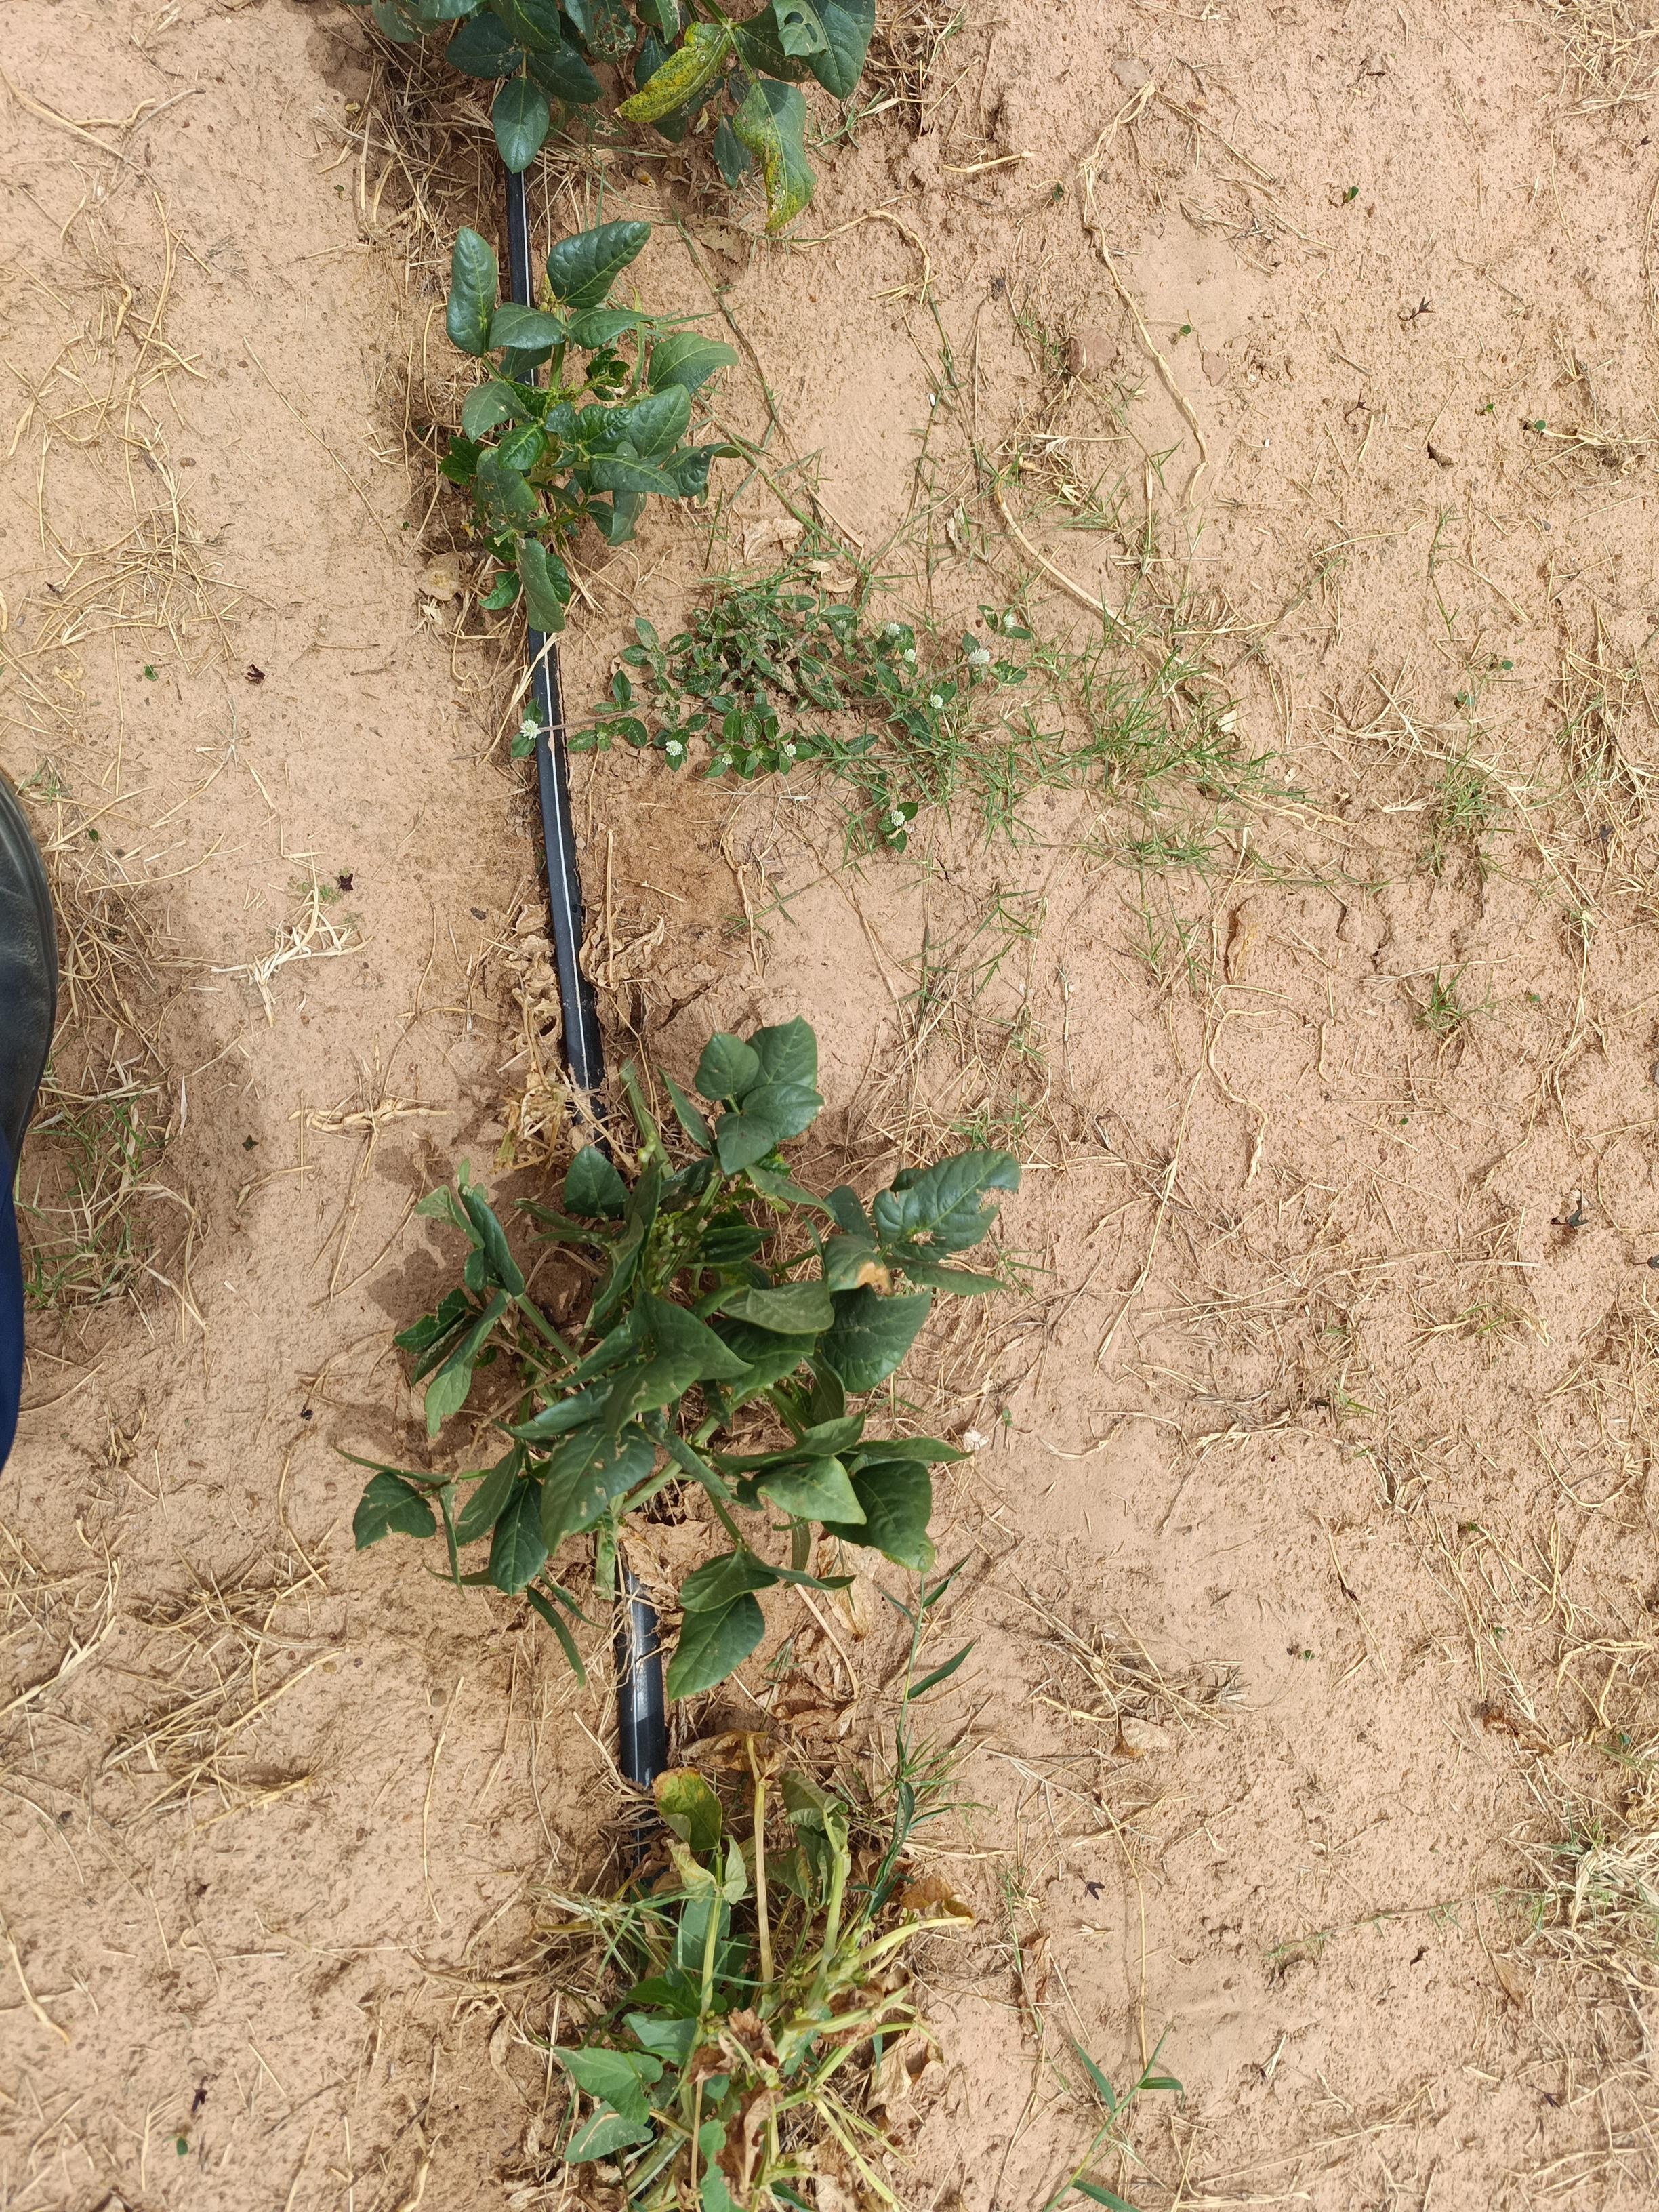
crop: cowpea
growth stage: flowering
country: Nigeria
